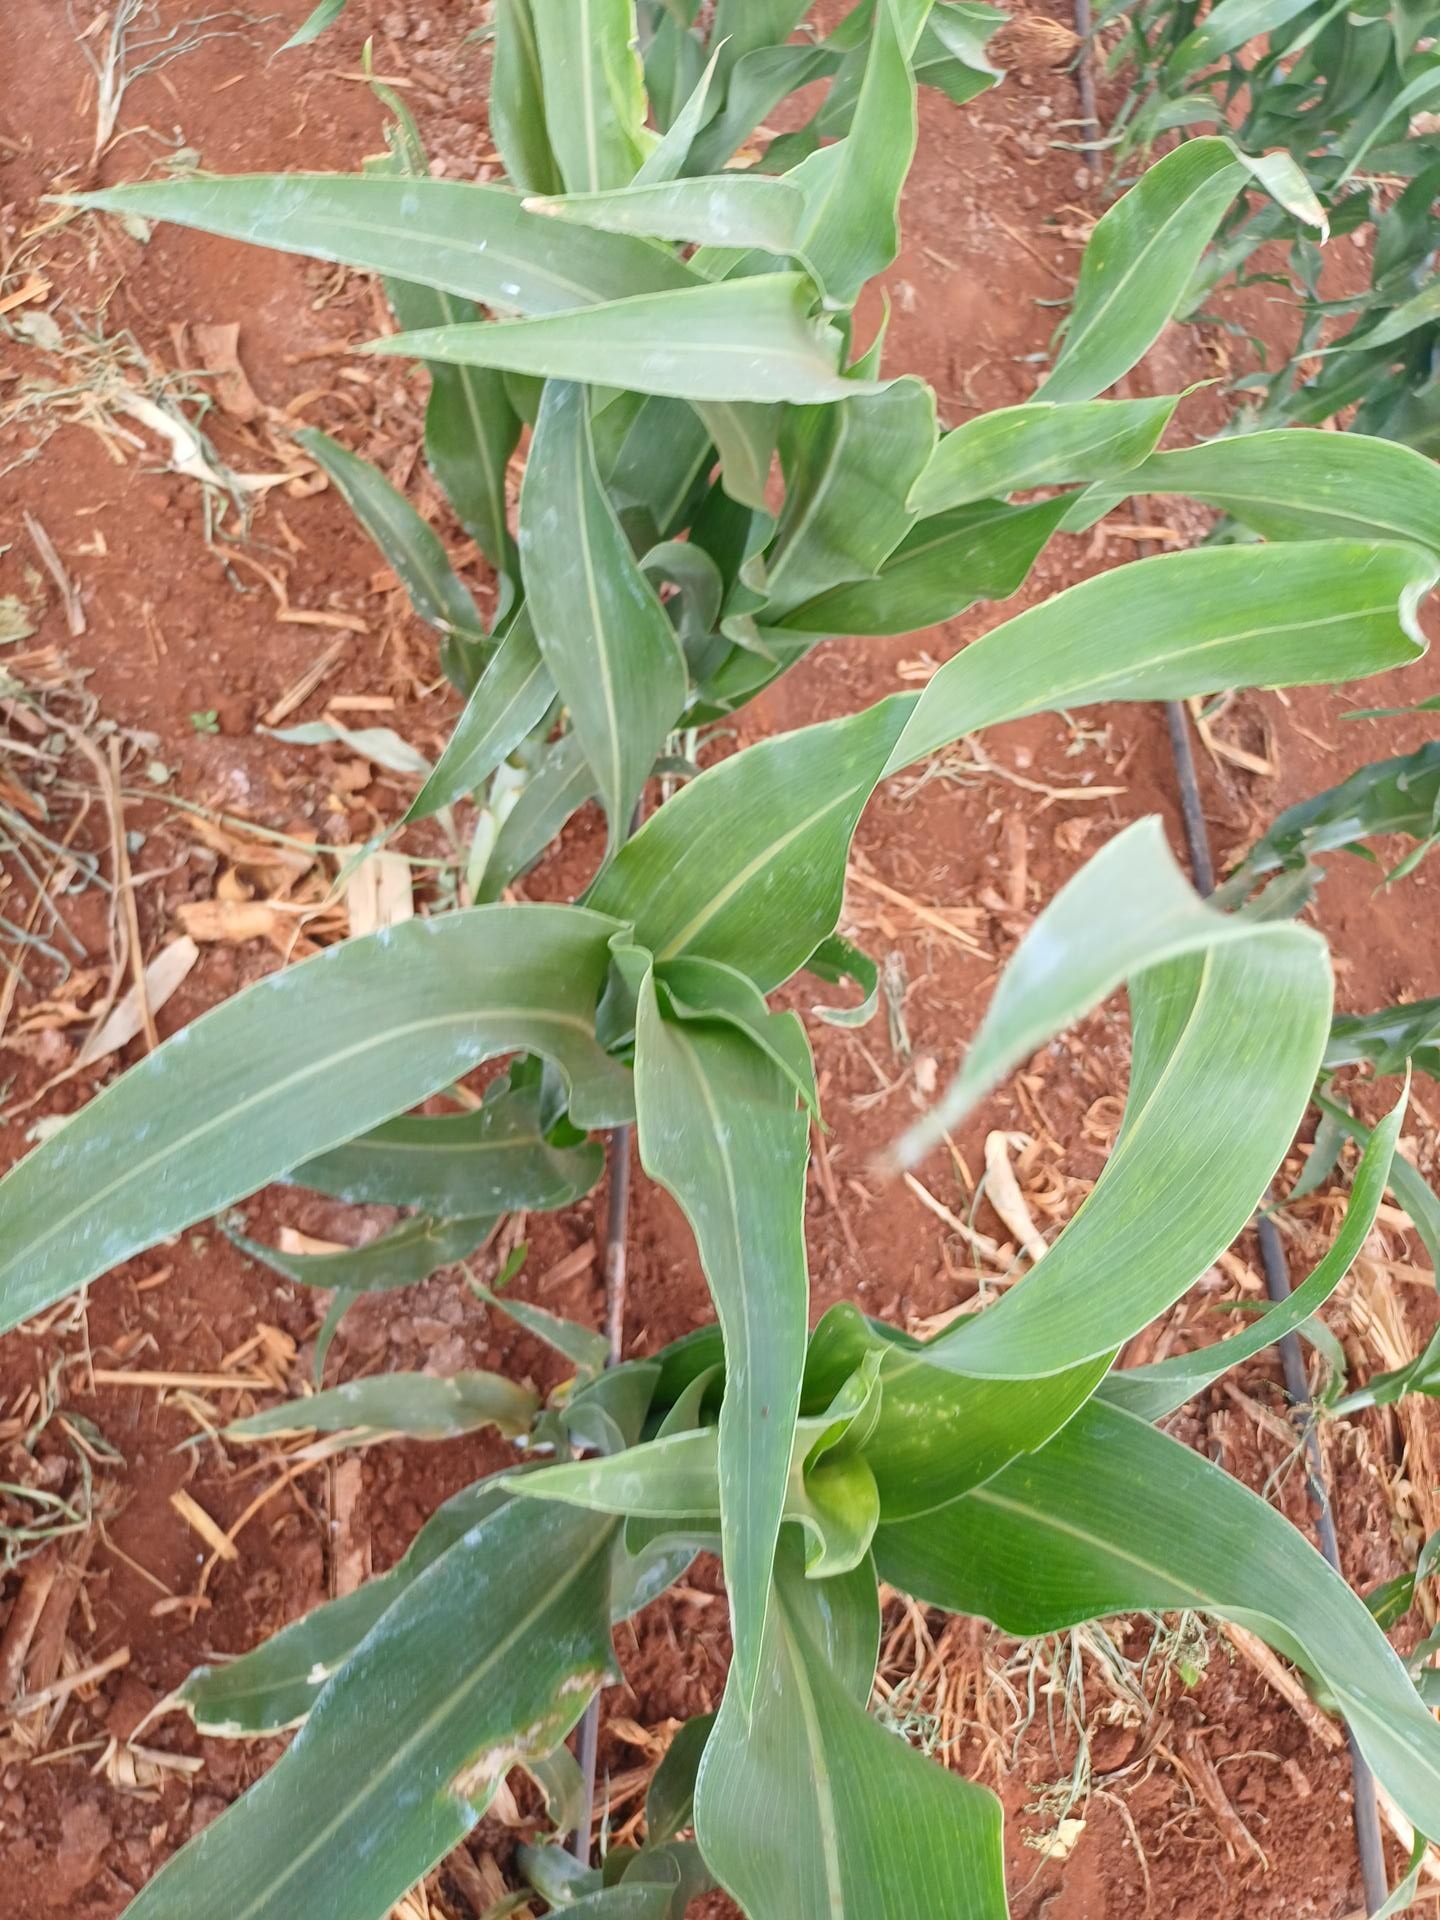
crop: sorghum
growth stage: vegetative
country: Kenya
